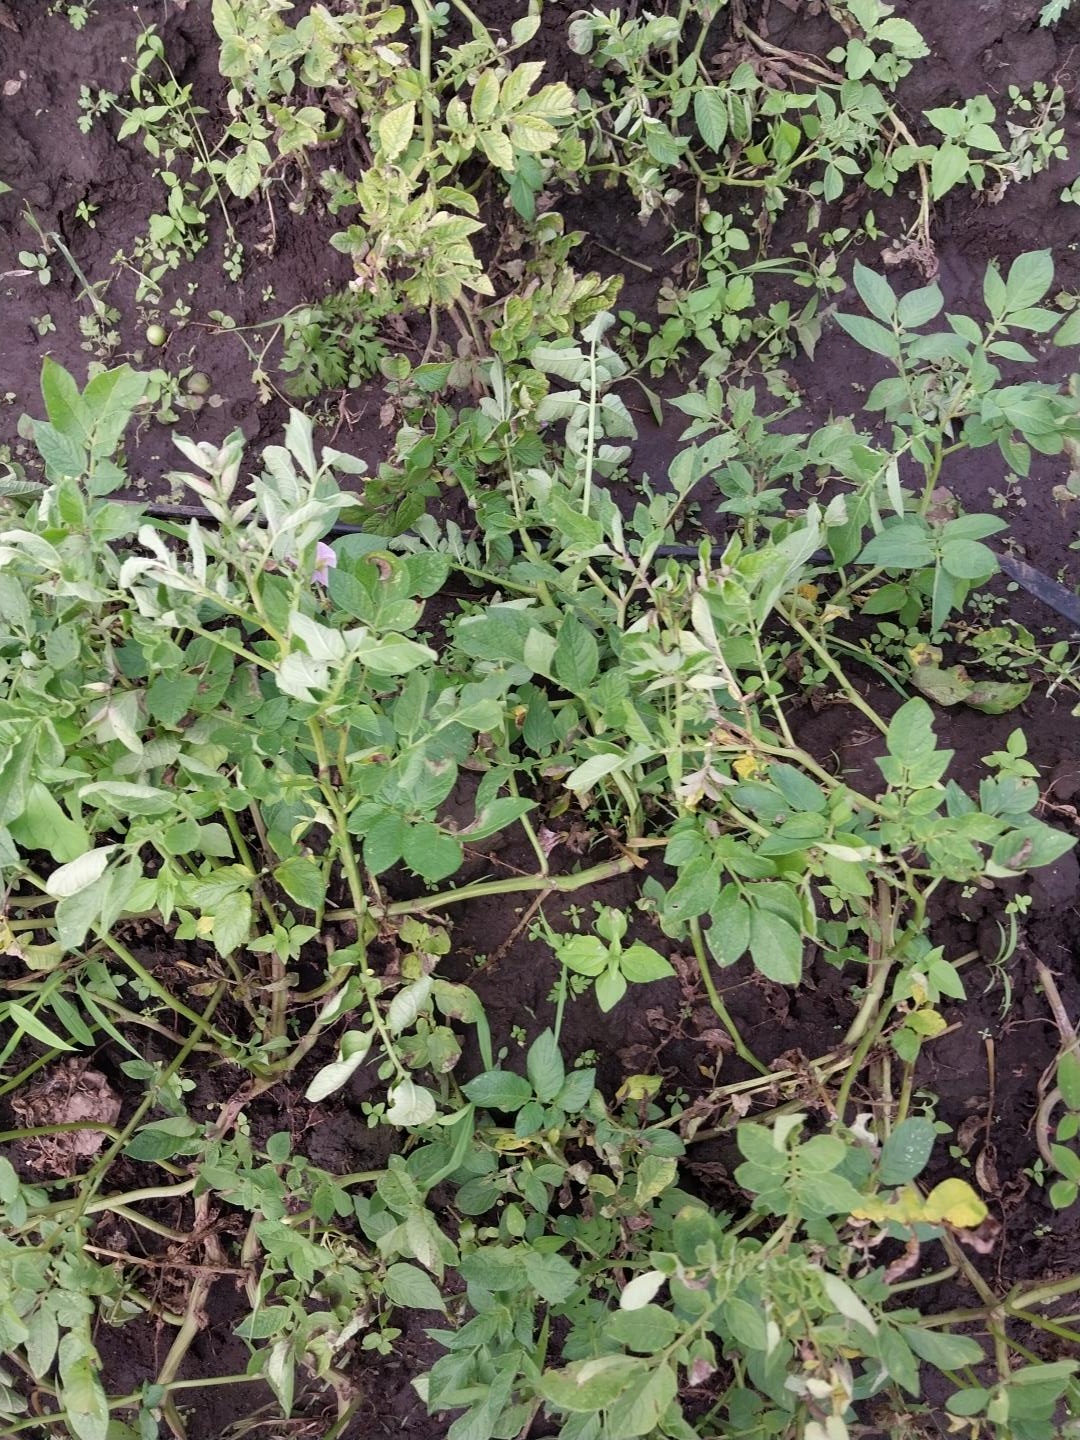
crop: potato
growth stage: flowering
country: Tanzania
